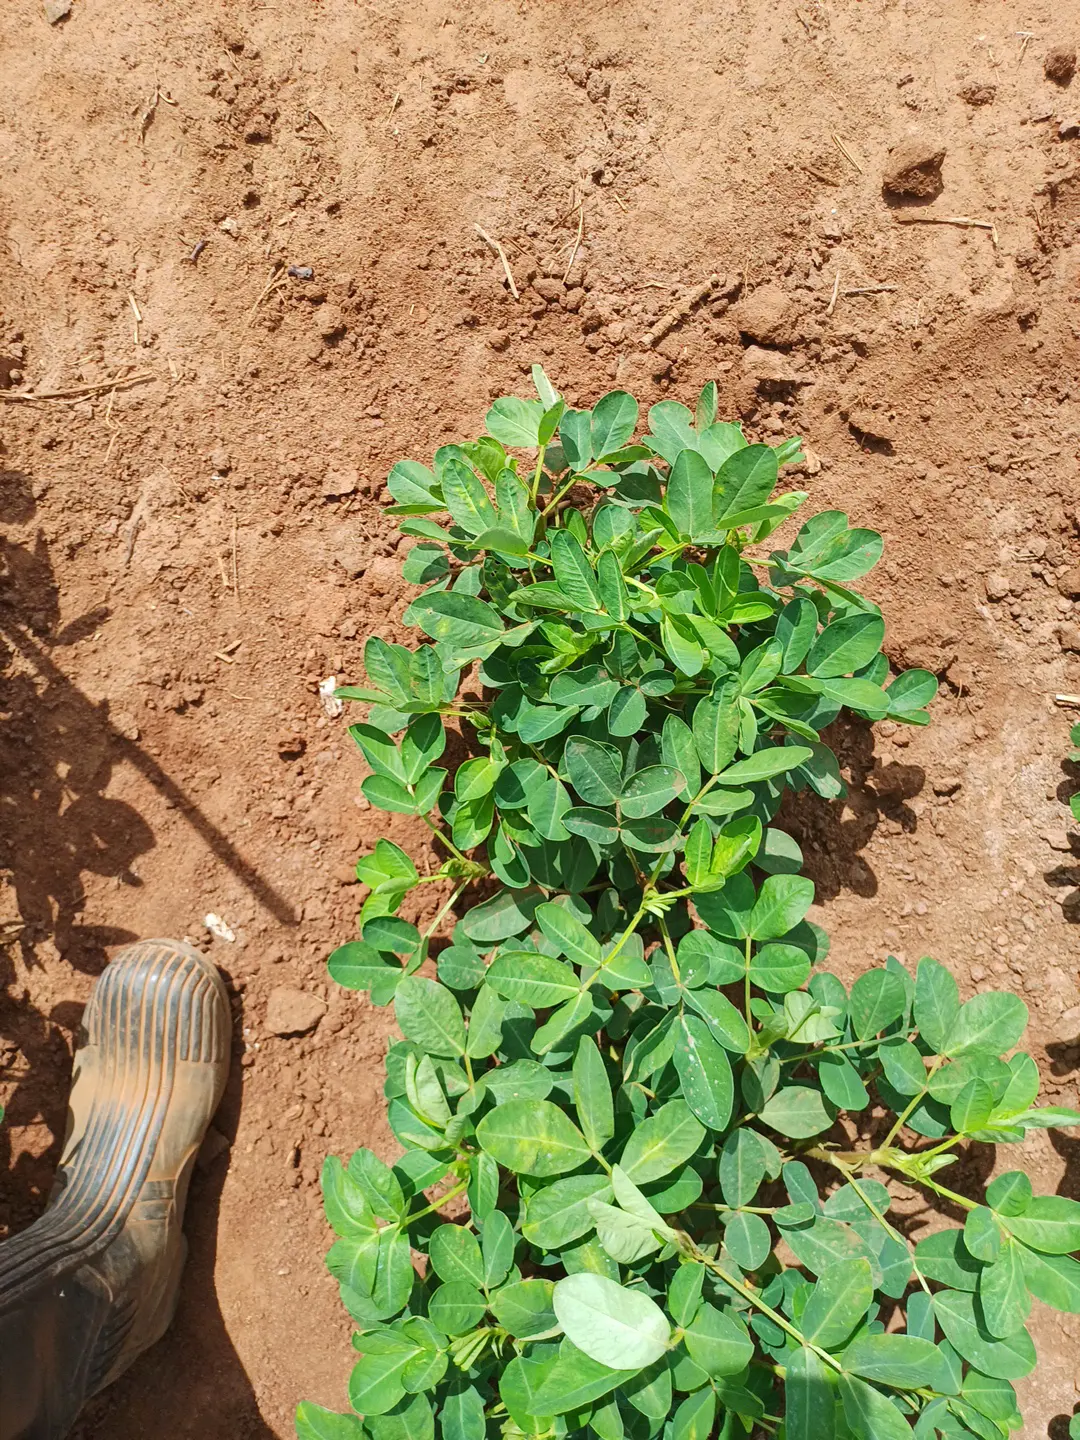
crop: groundnut
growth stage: flowering
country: Kenya
